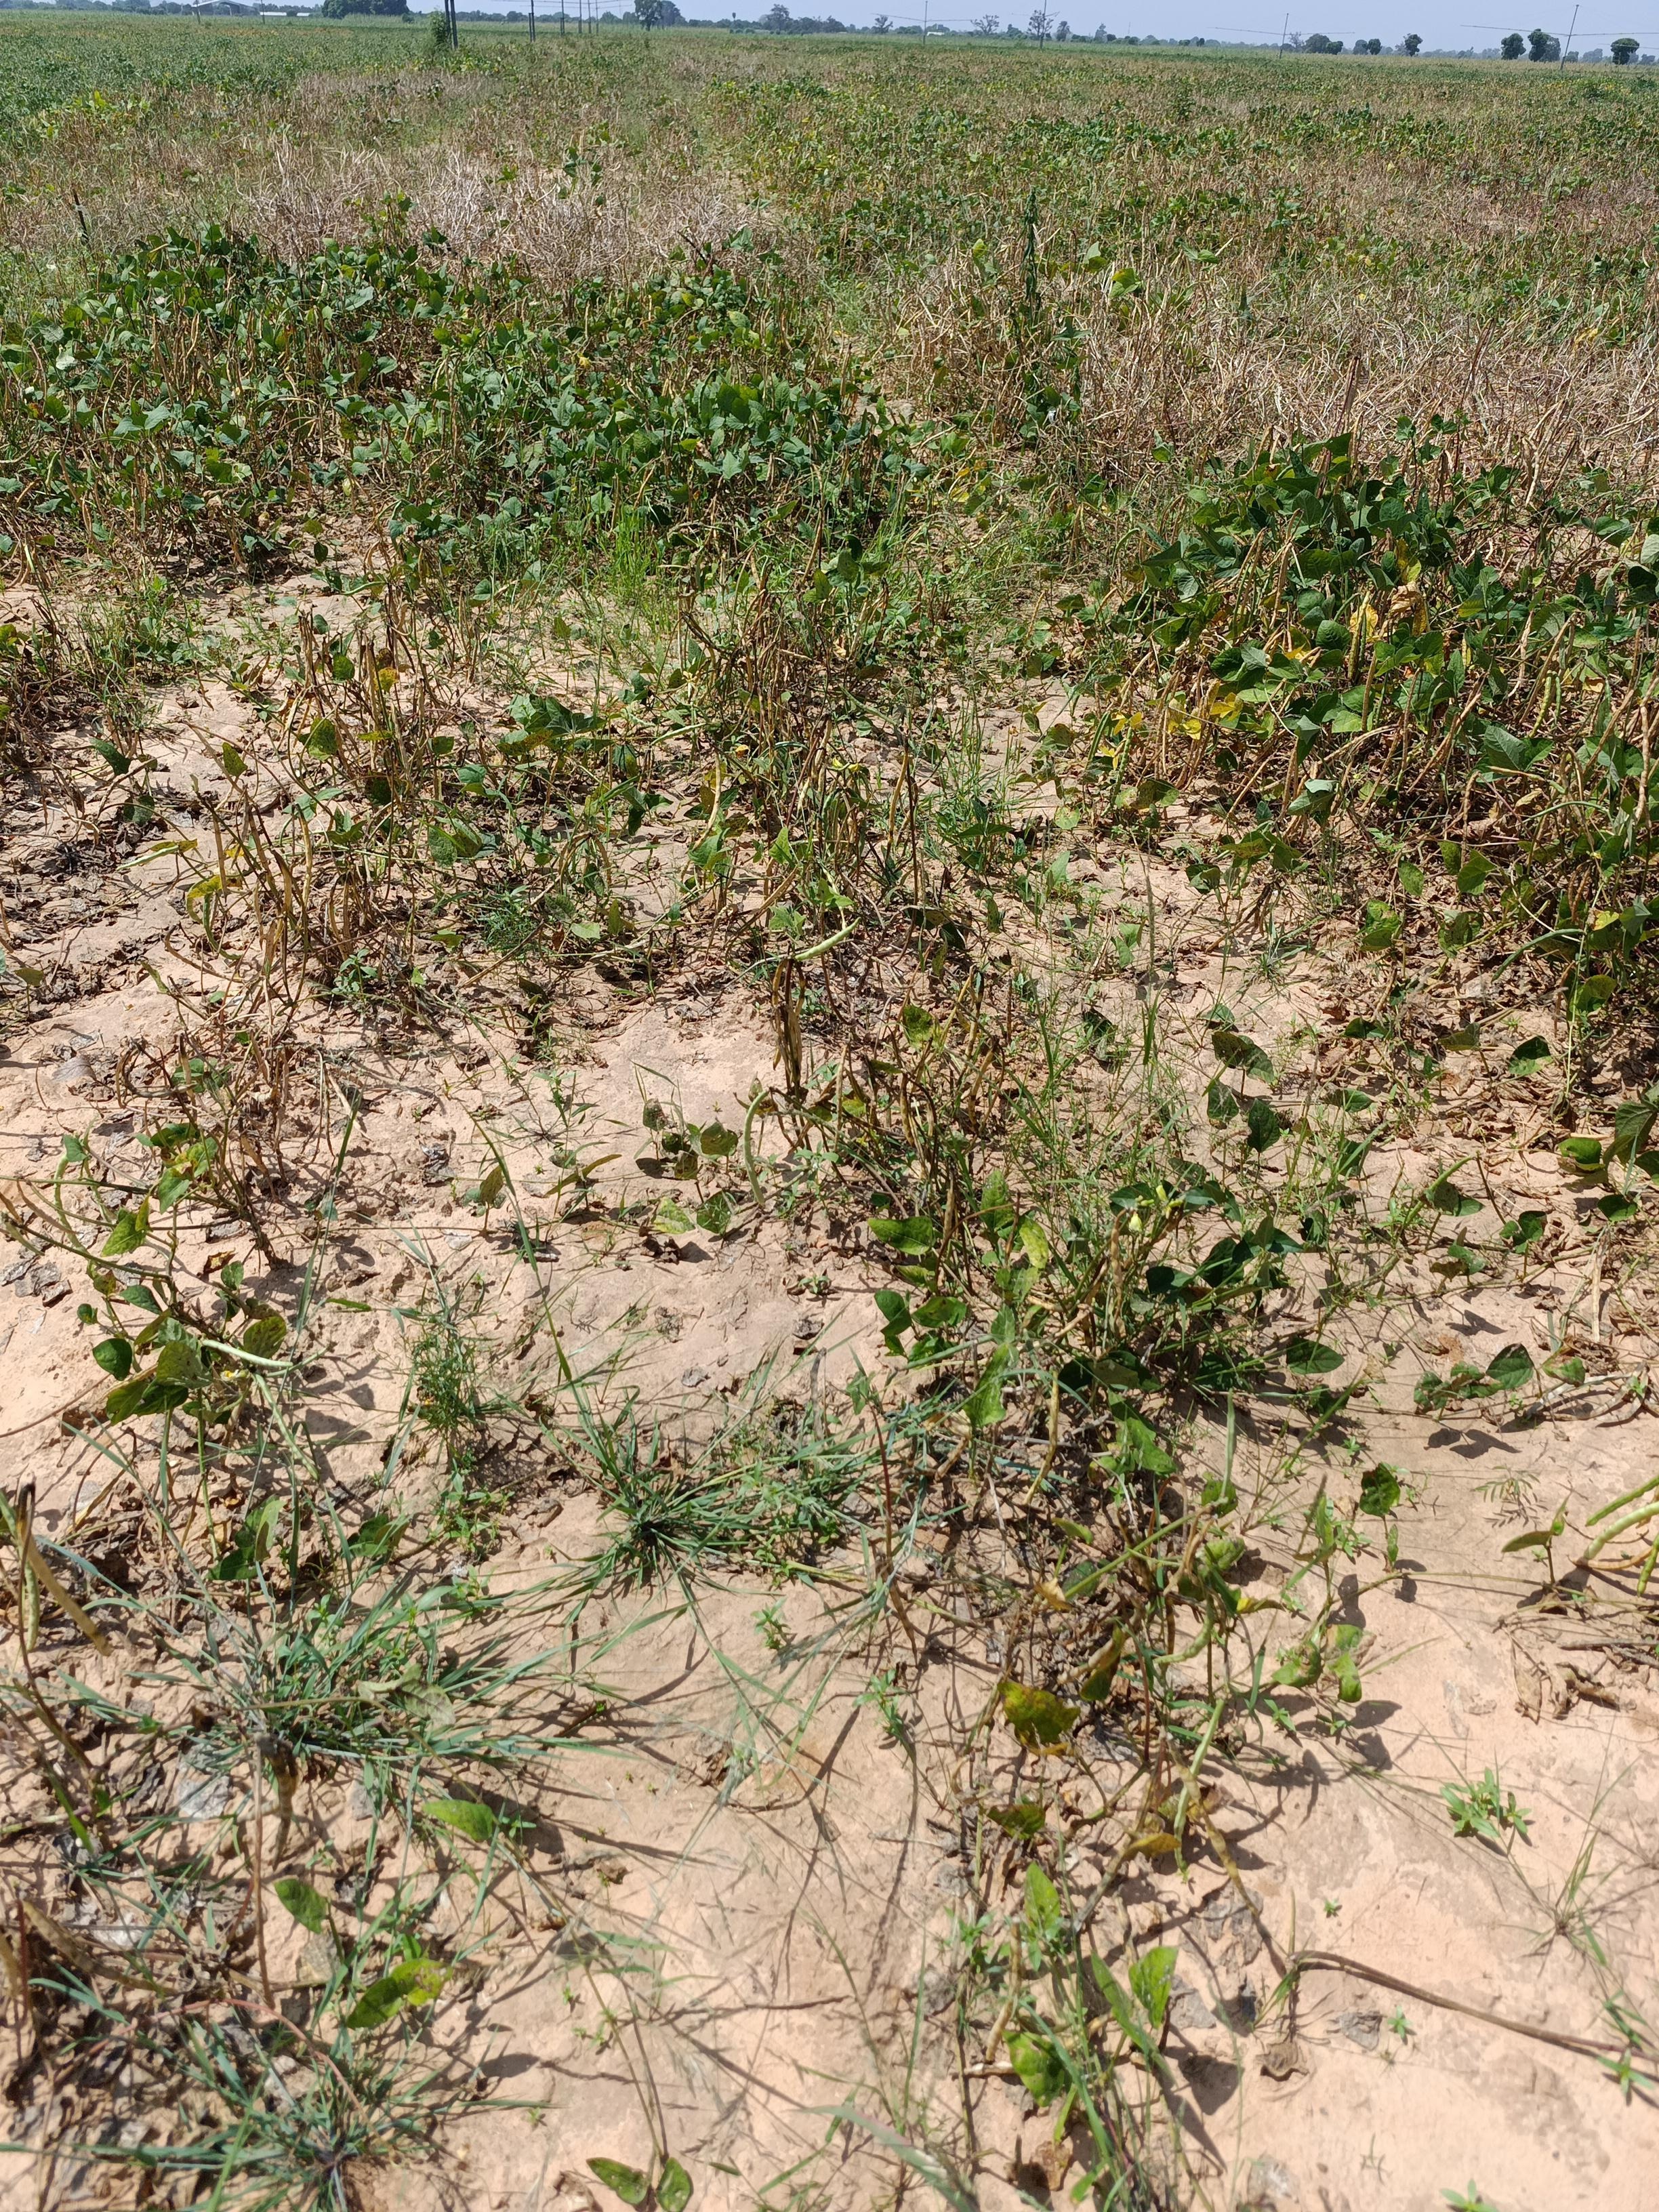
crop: cowpea
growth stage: maturity
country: Nigeria
